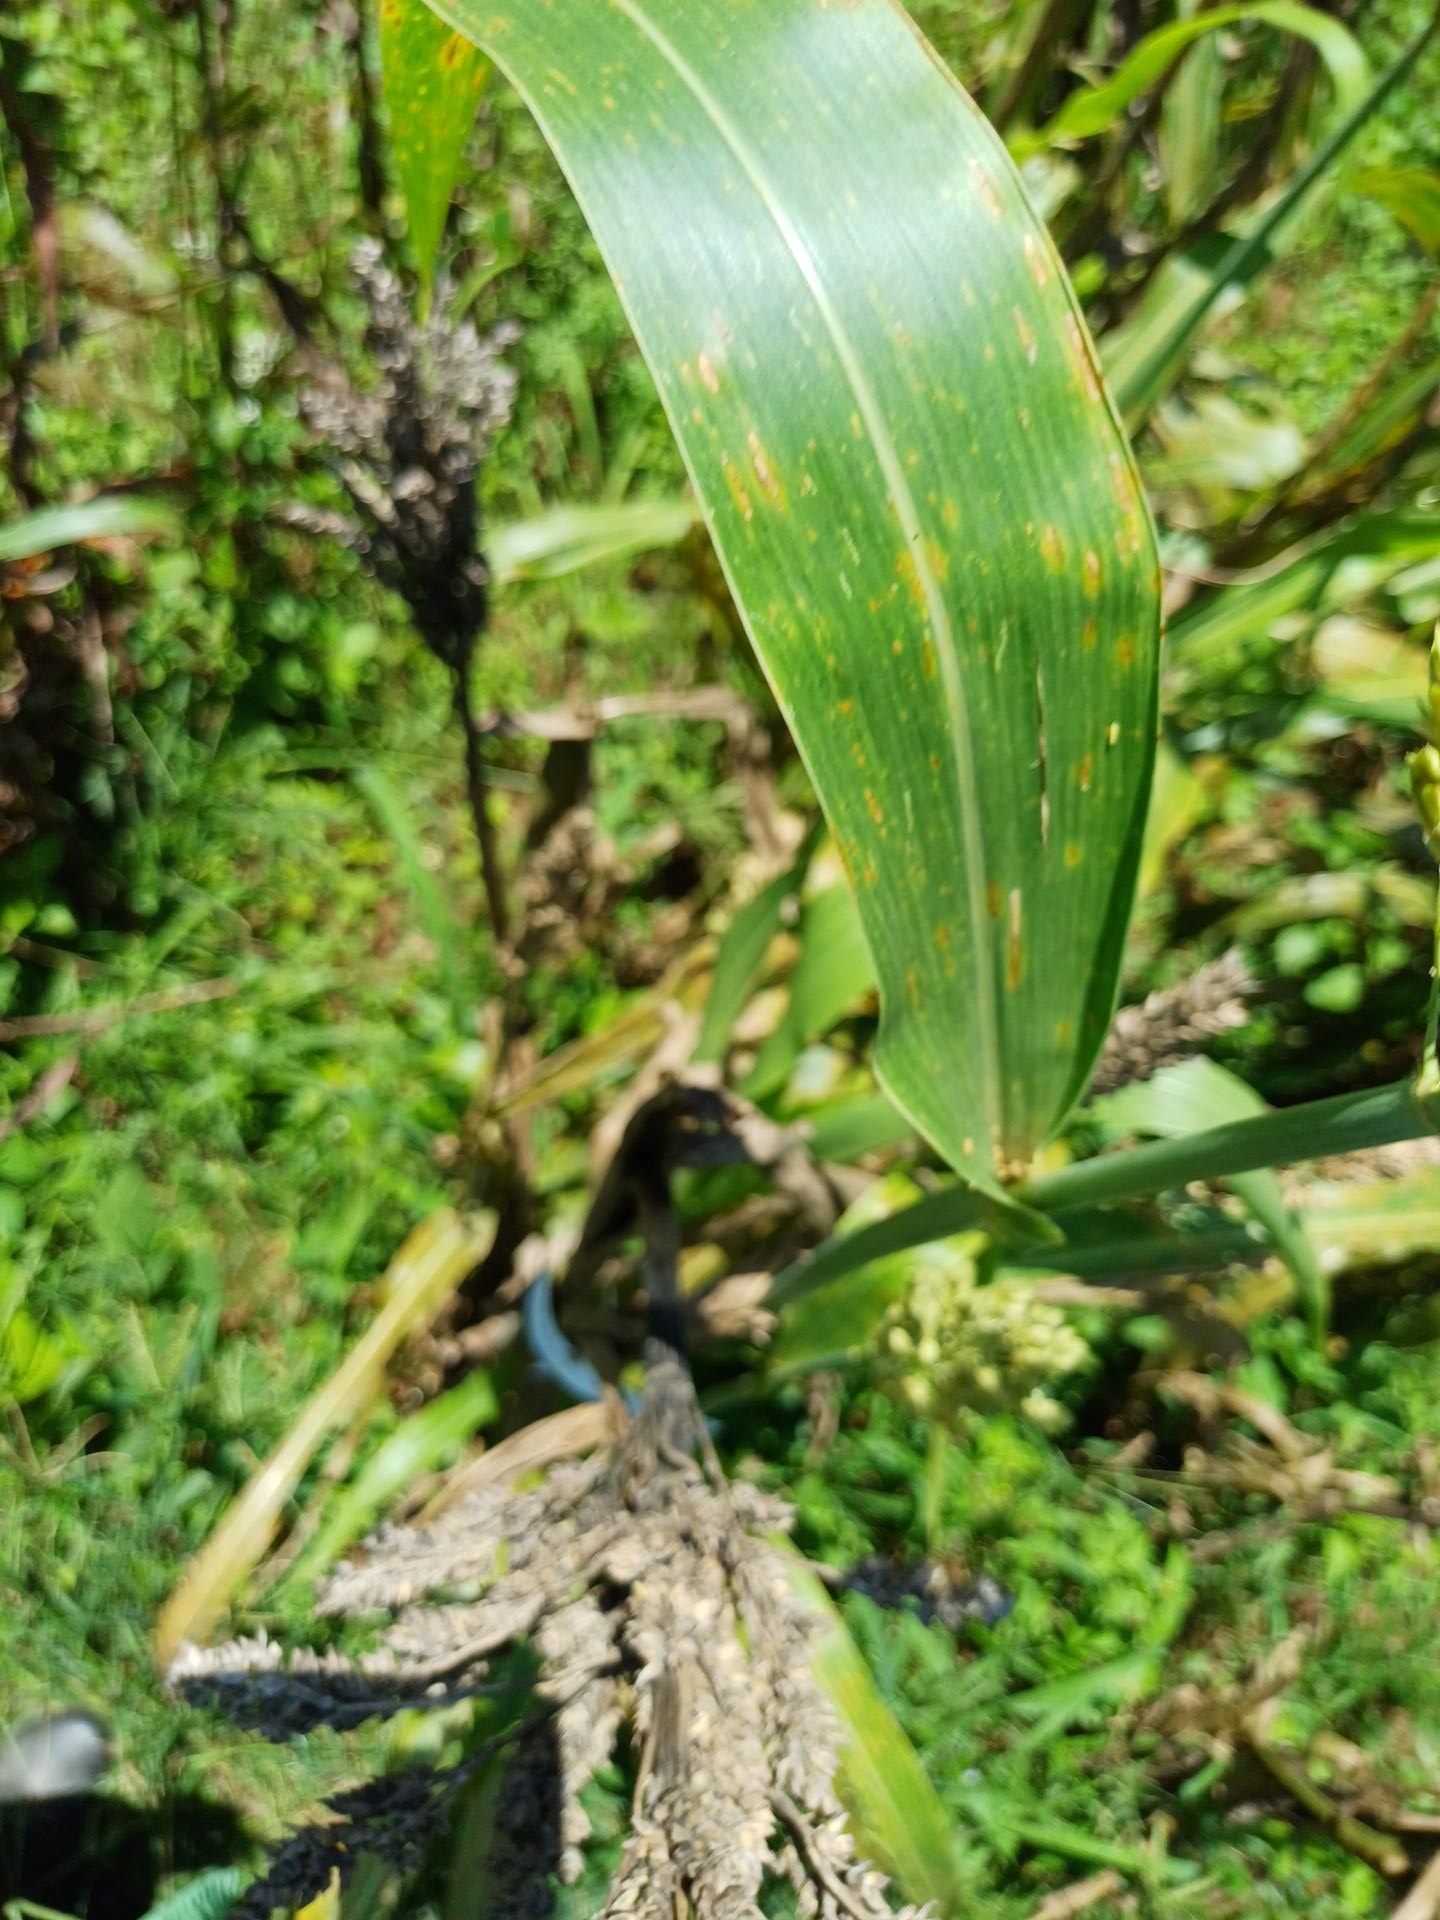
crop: sorghum
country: Kenya
